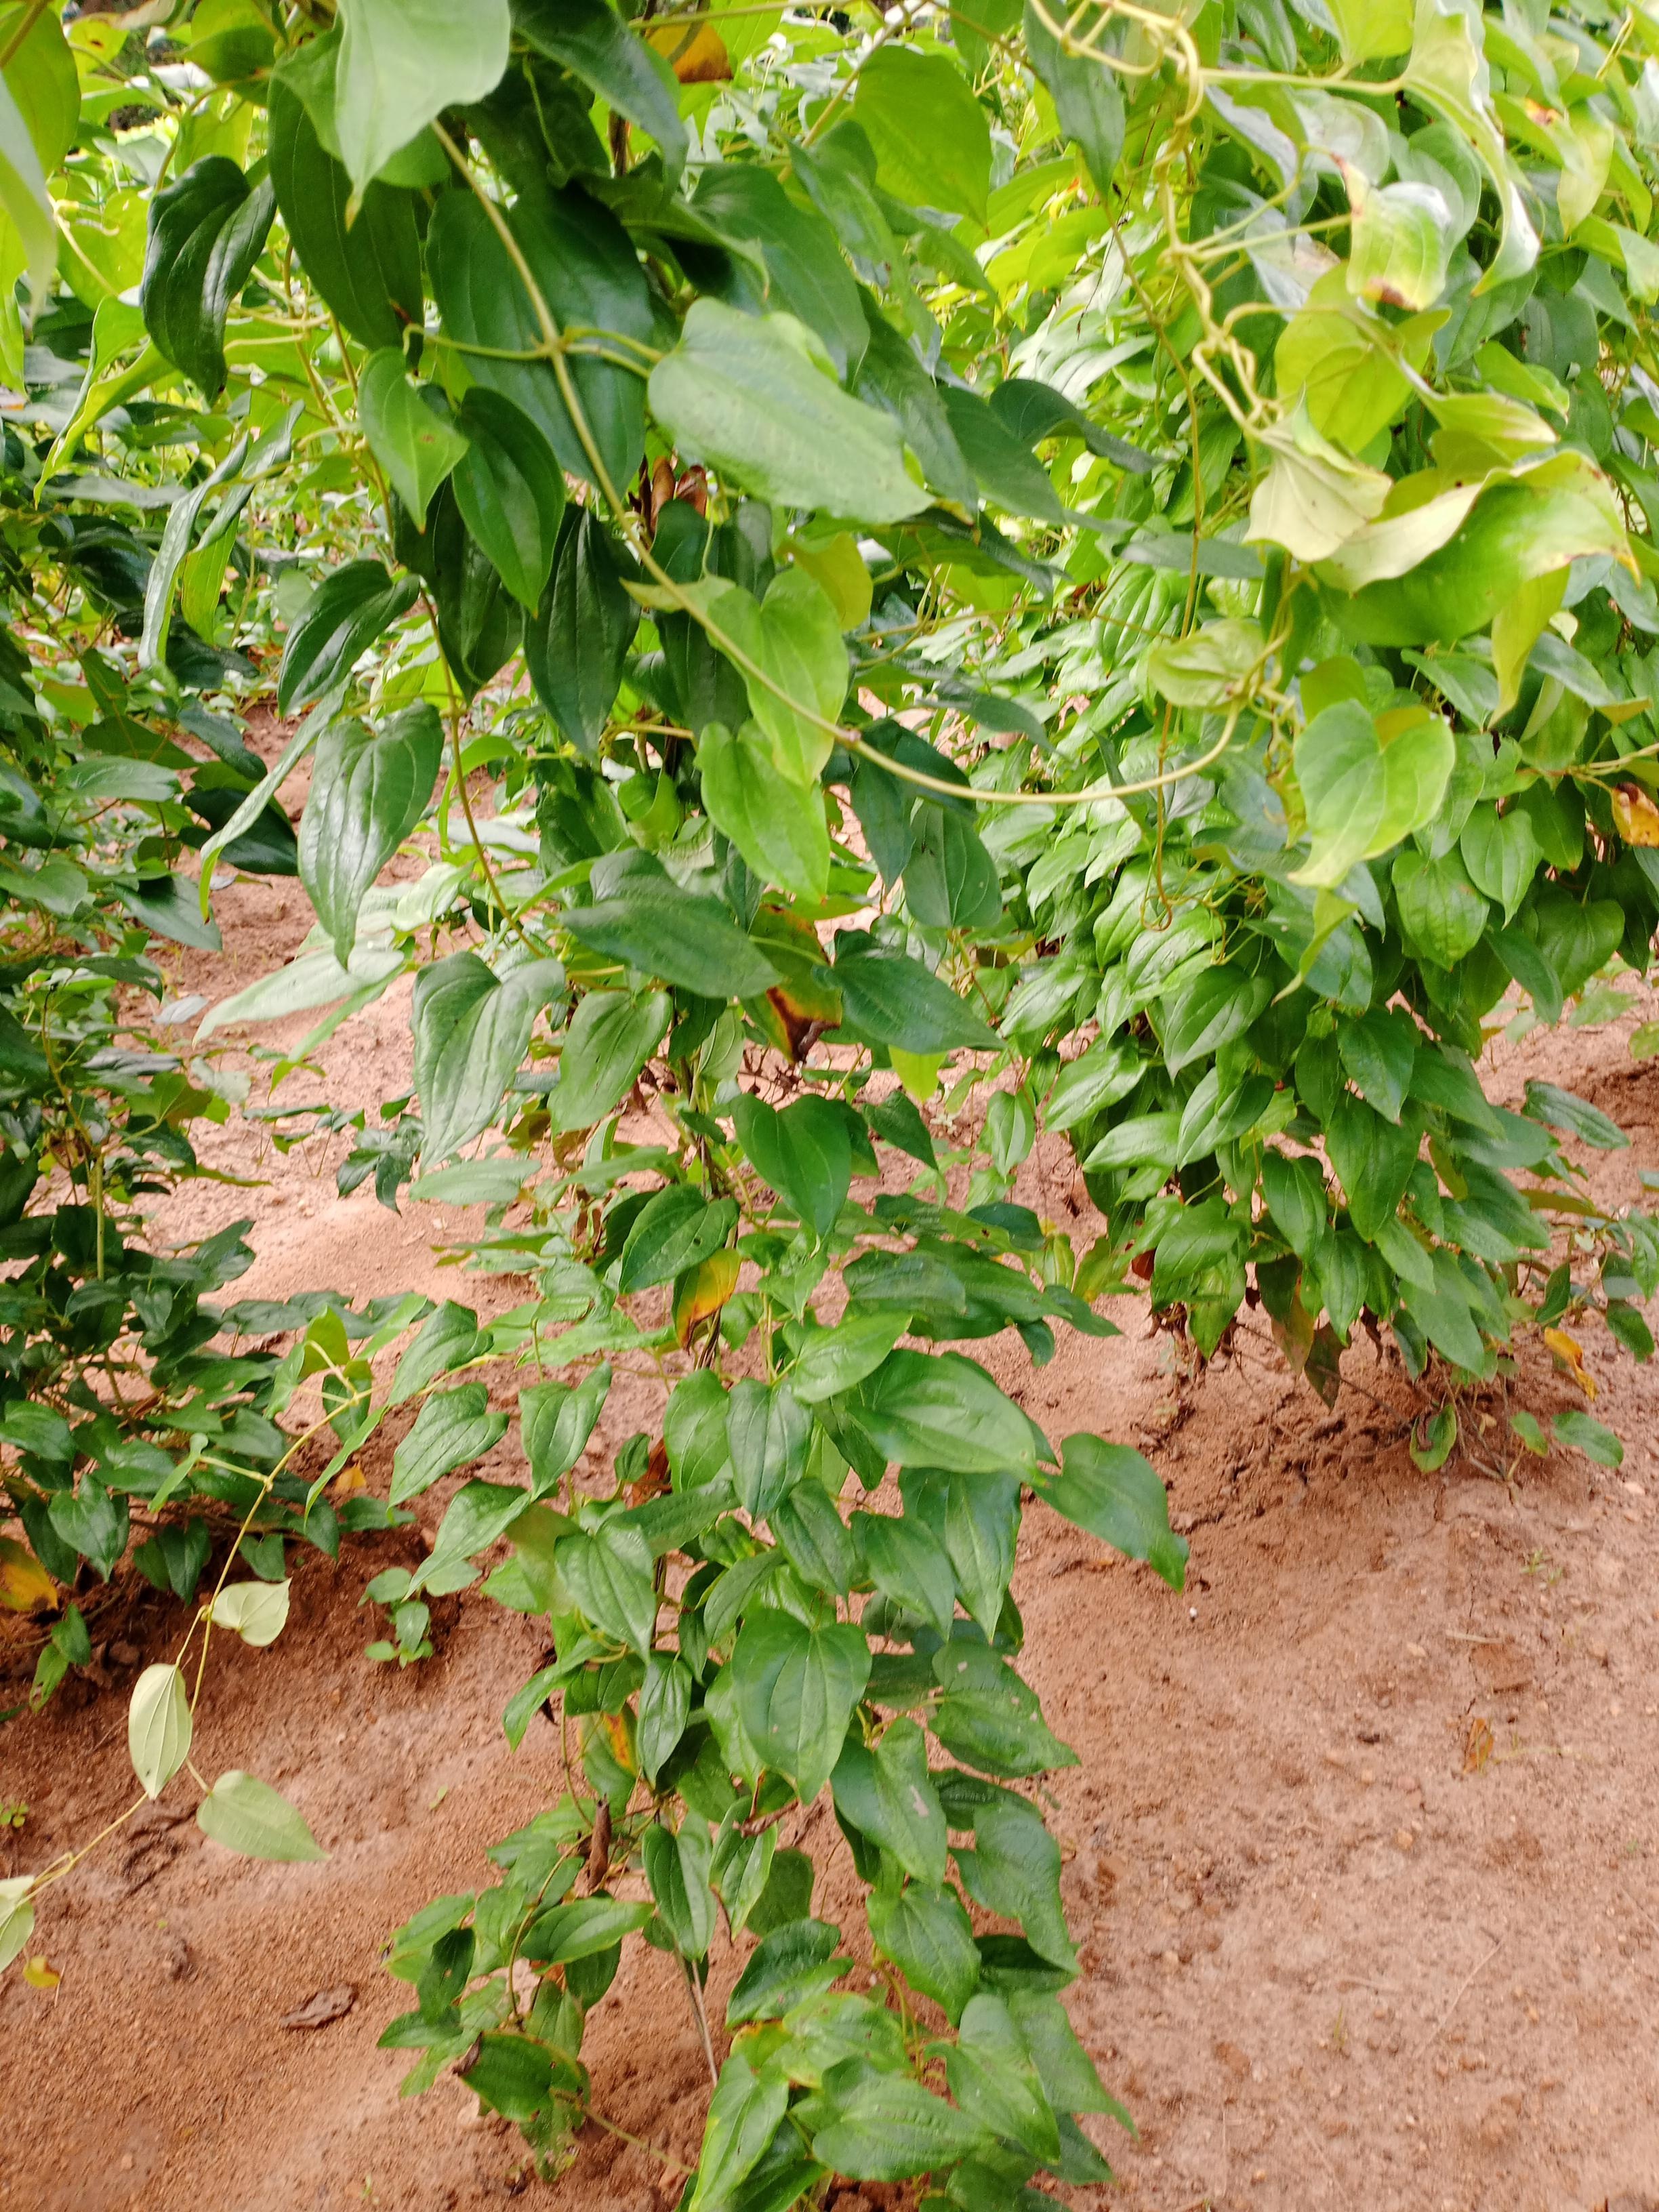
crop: yam
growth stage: vegetative
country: Nigeria
